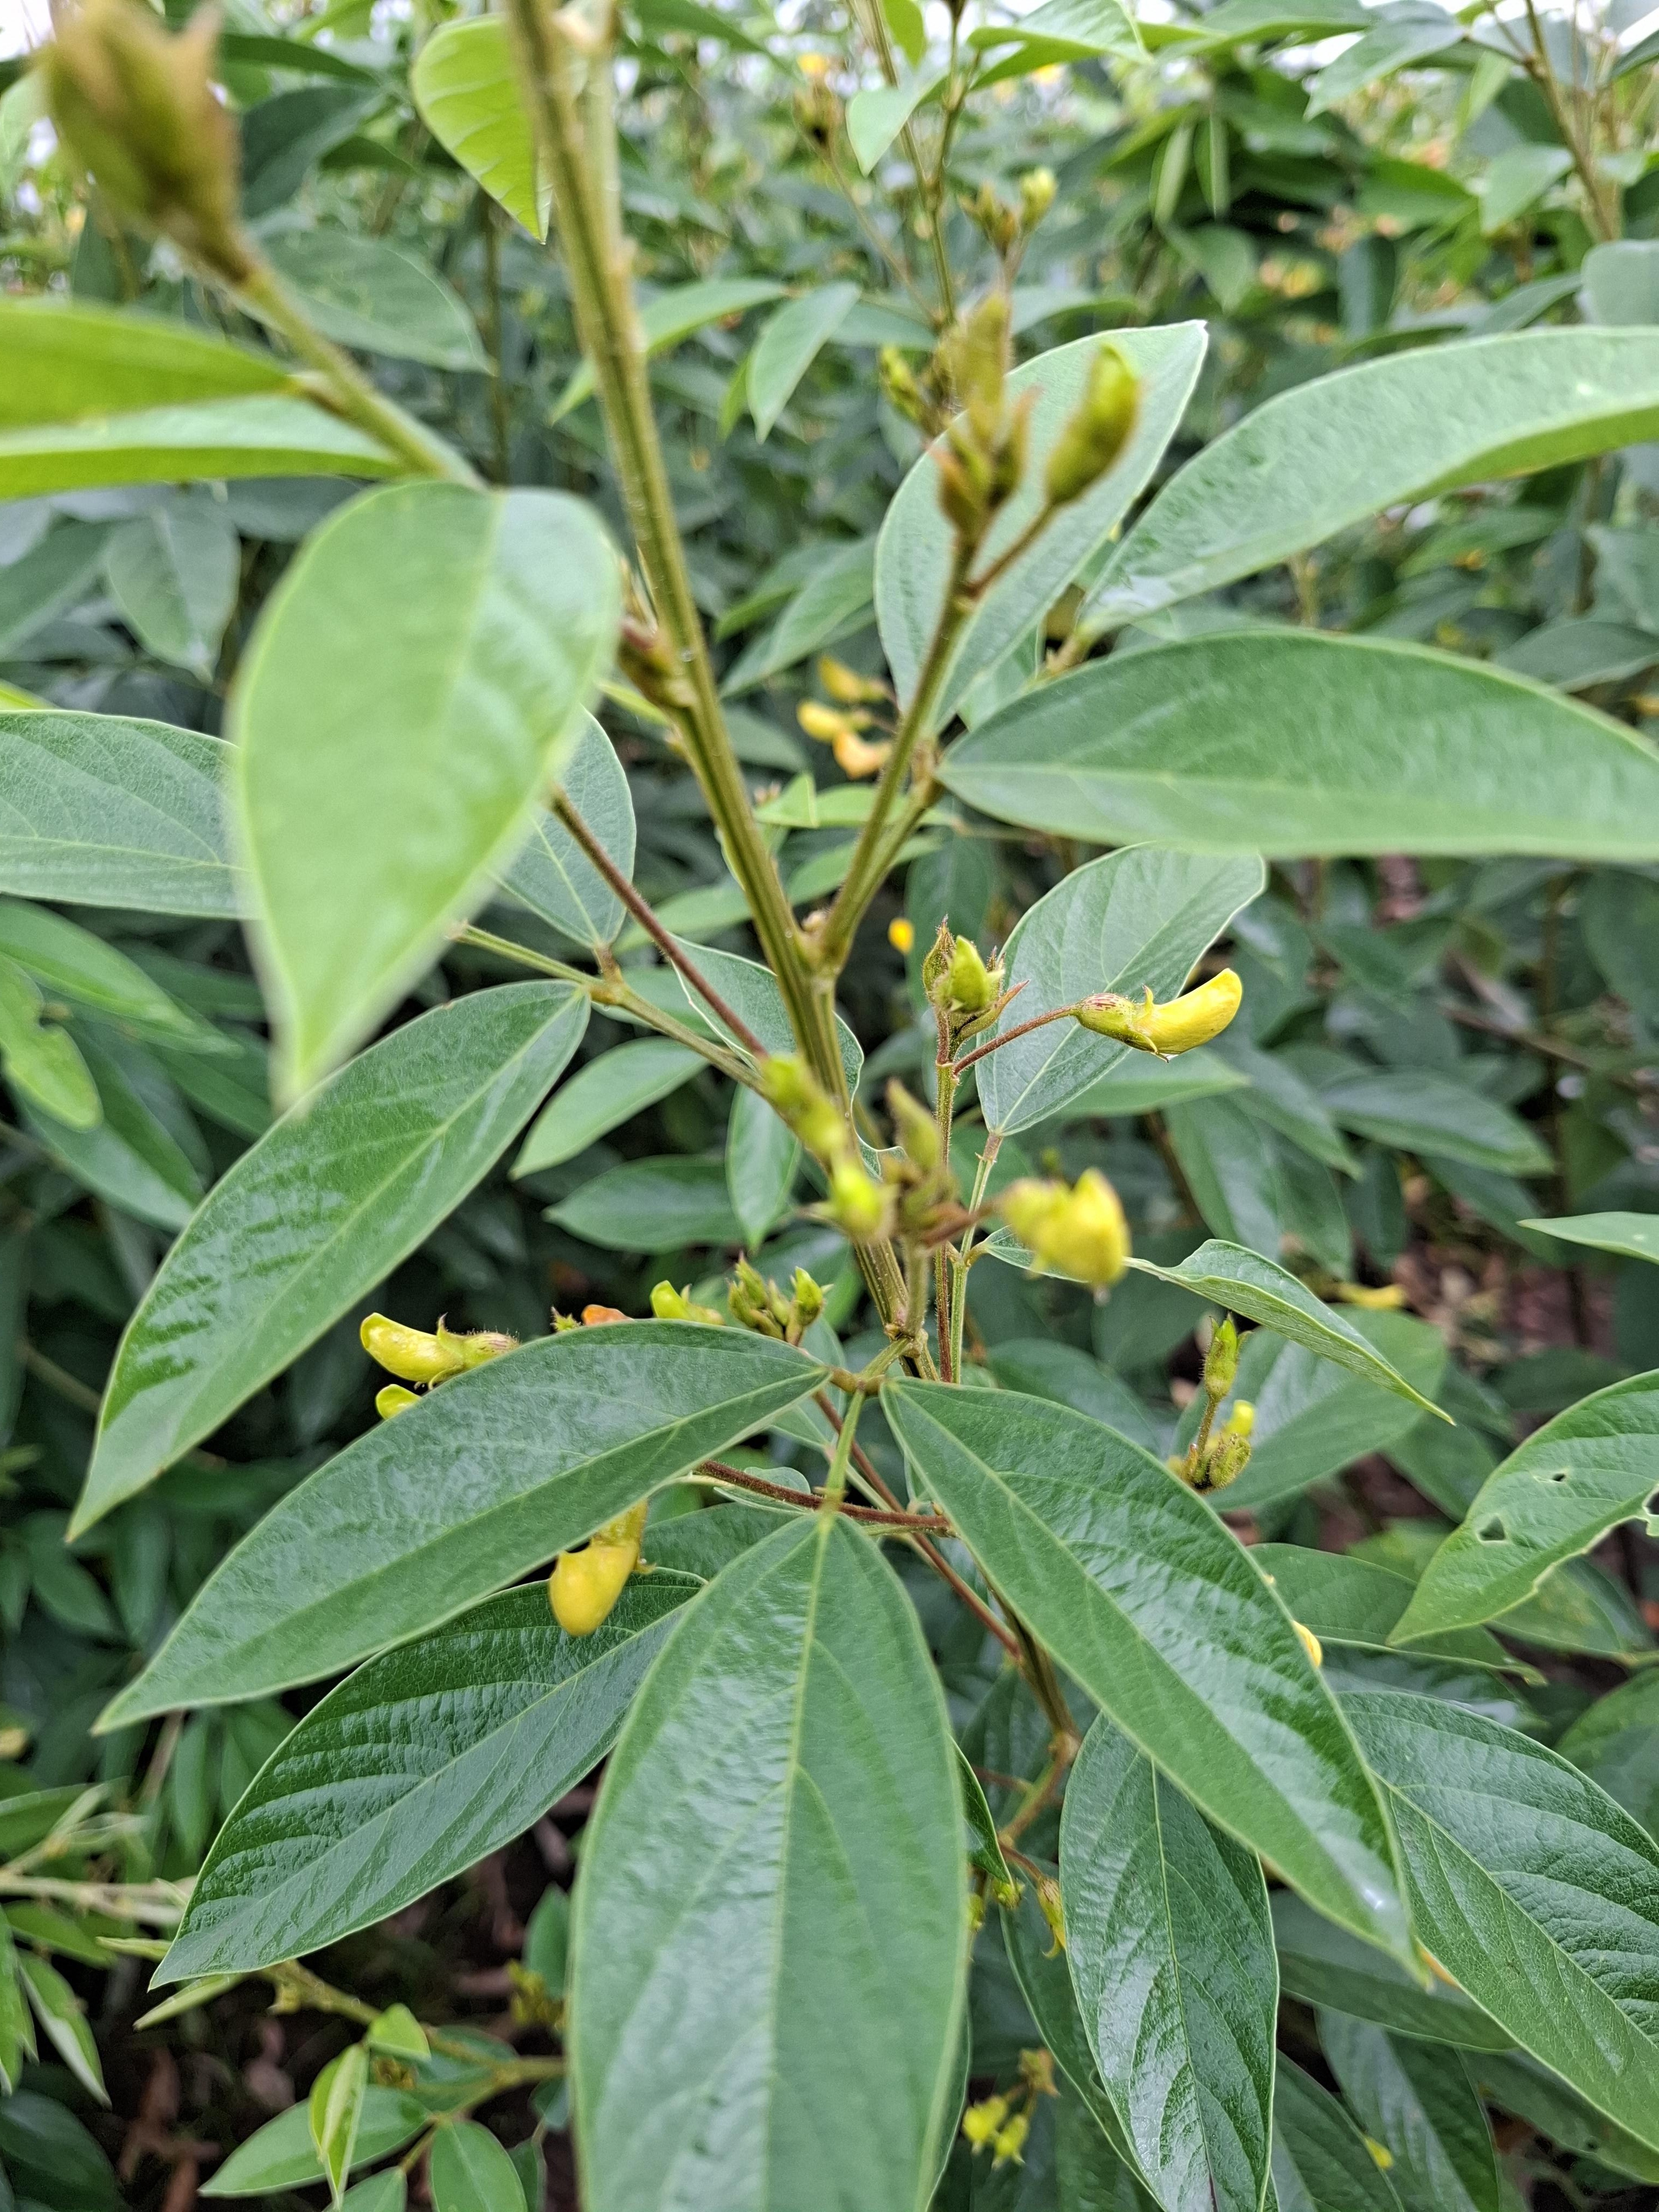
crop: sorghum
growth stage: harvest maturity
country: Tanzania
